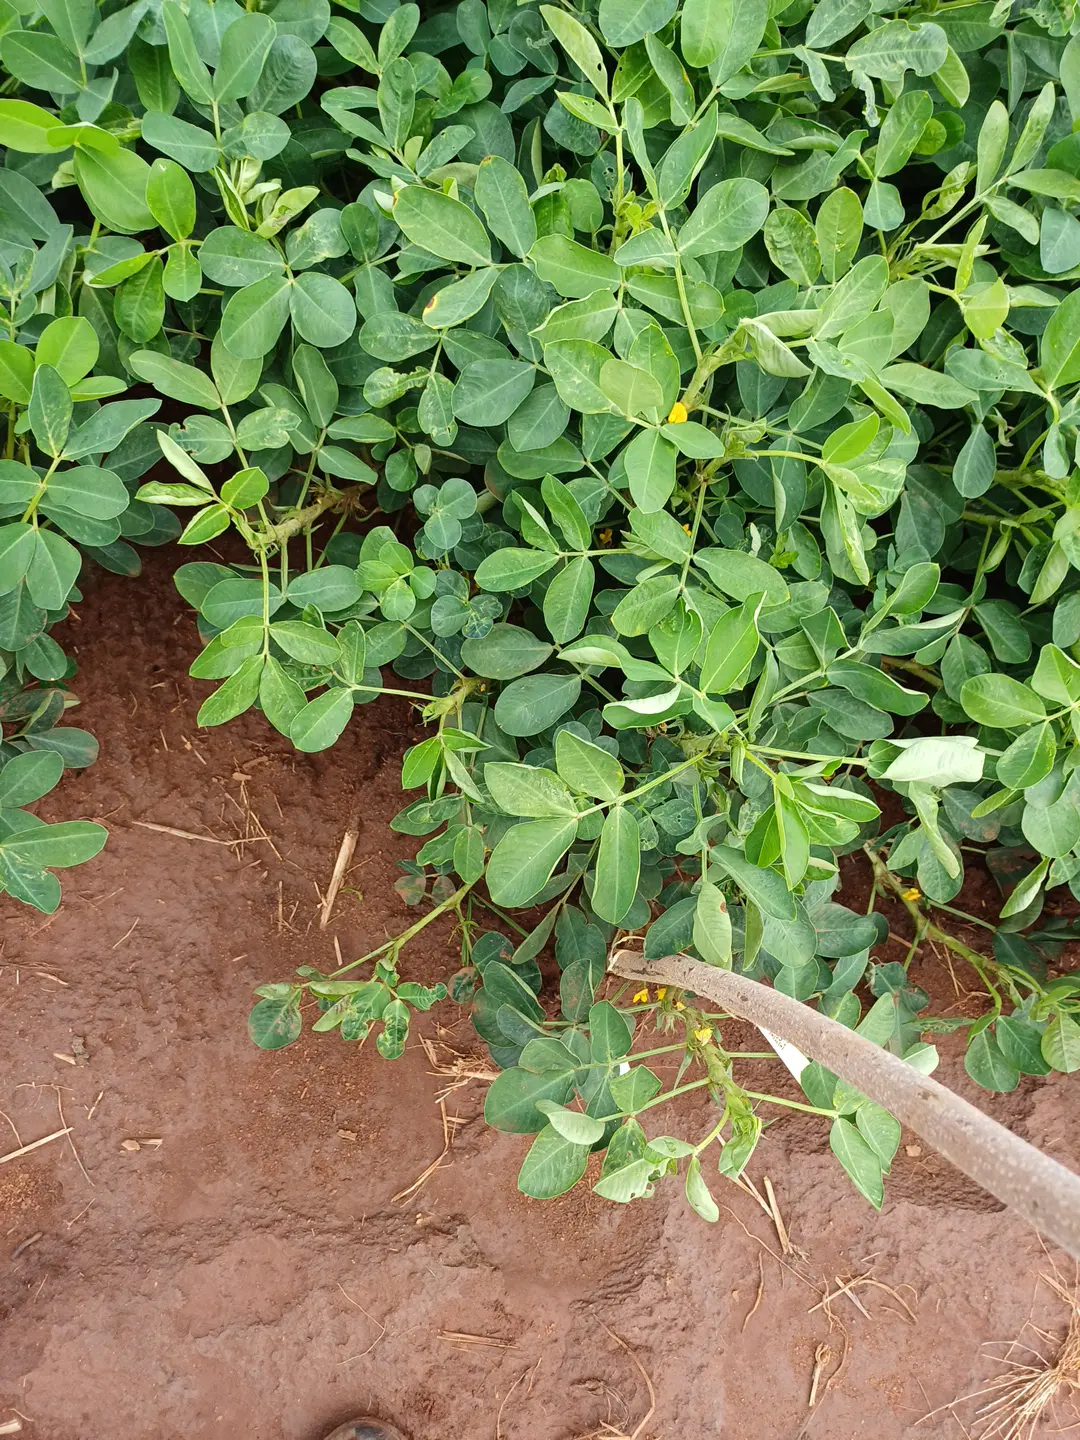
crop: groundnut
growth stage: flowering
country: Kenya
